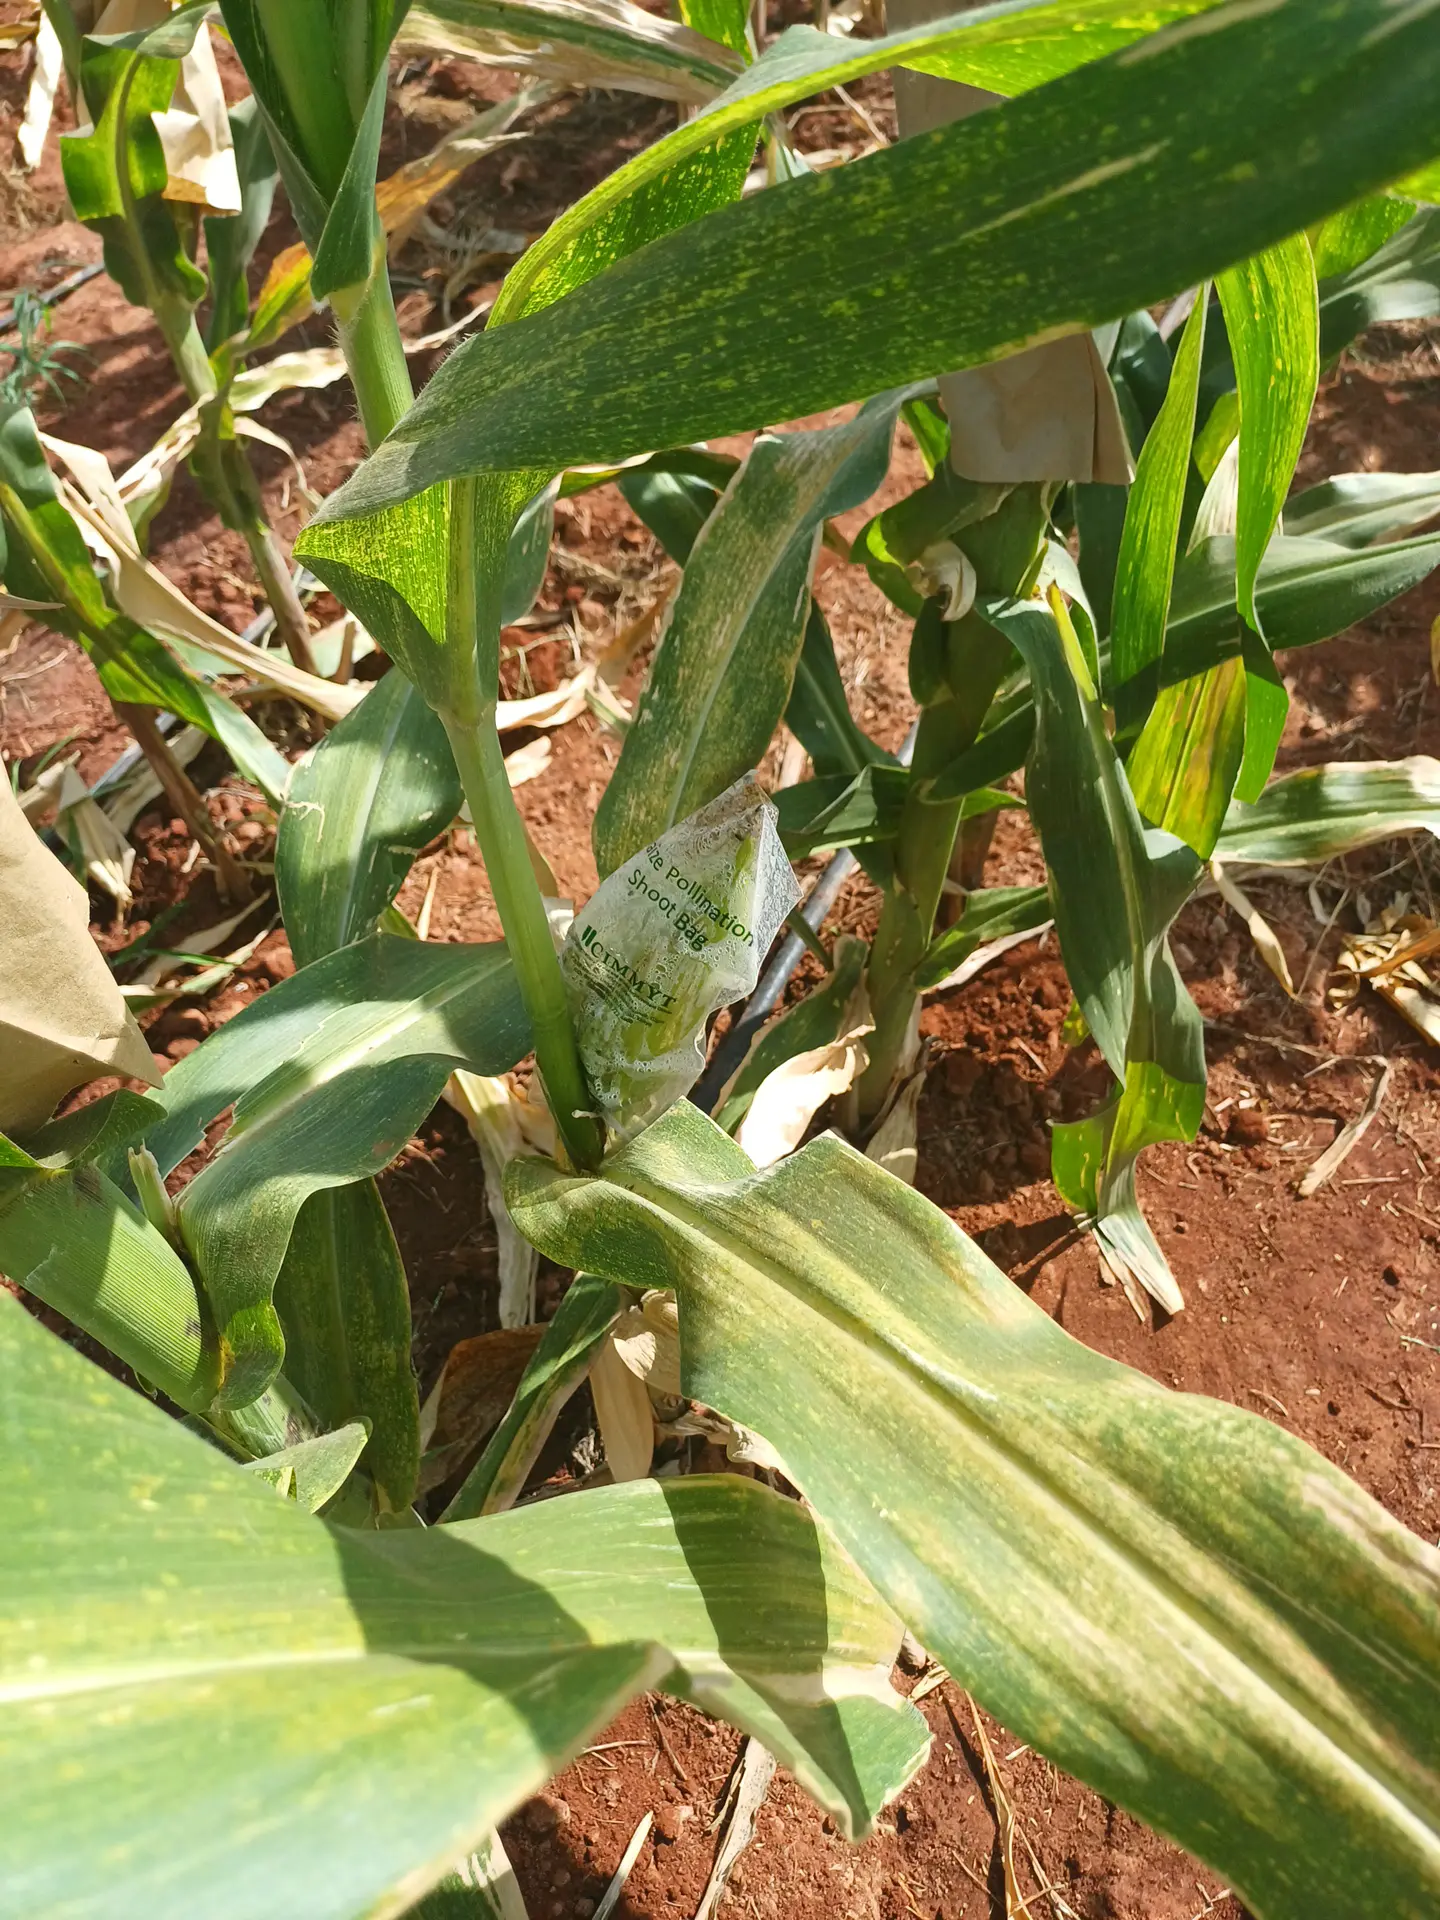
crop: maize
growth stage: flowering
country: Kenya
